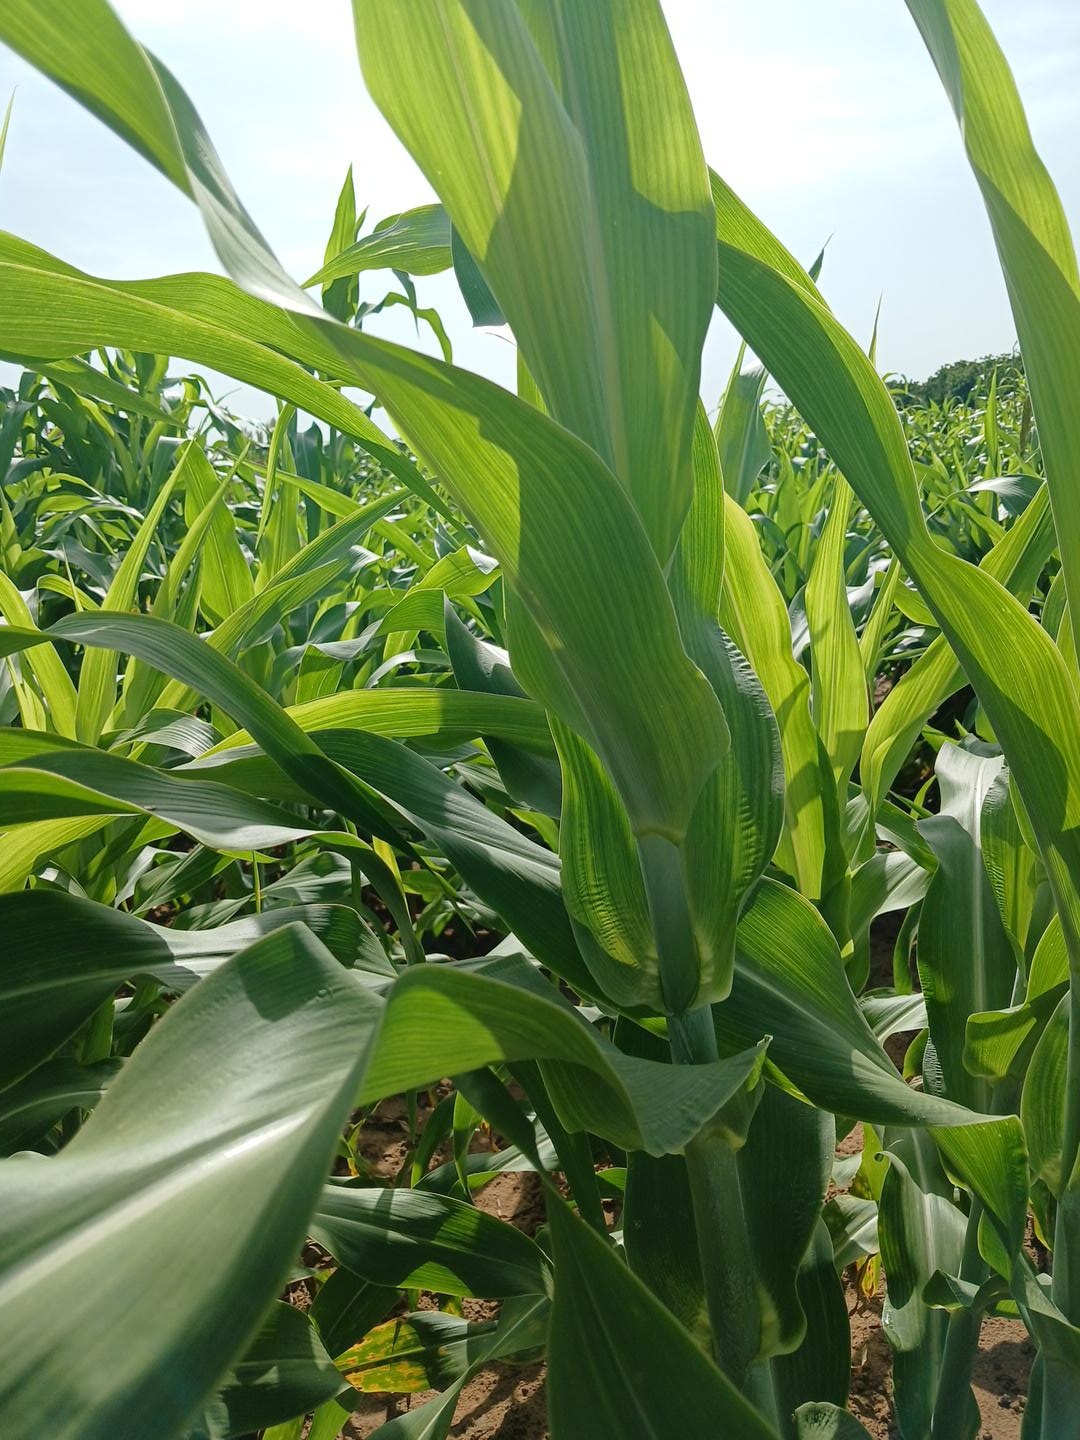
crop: sorghum
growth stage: vegetative
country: Senegal
